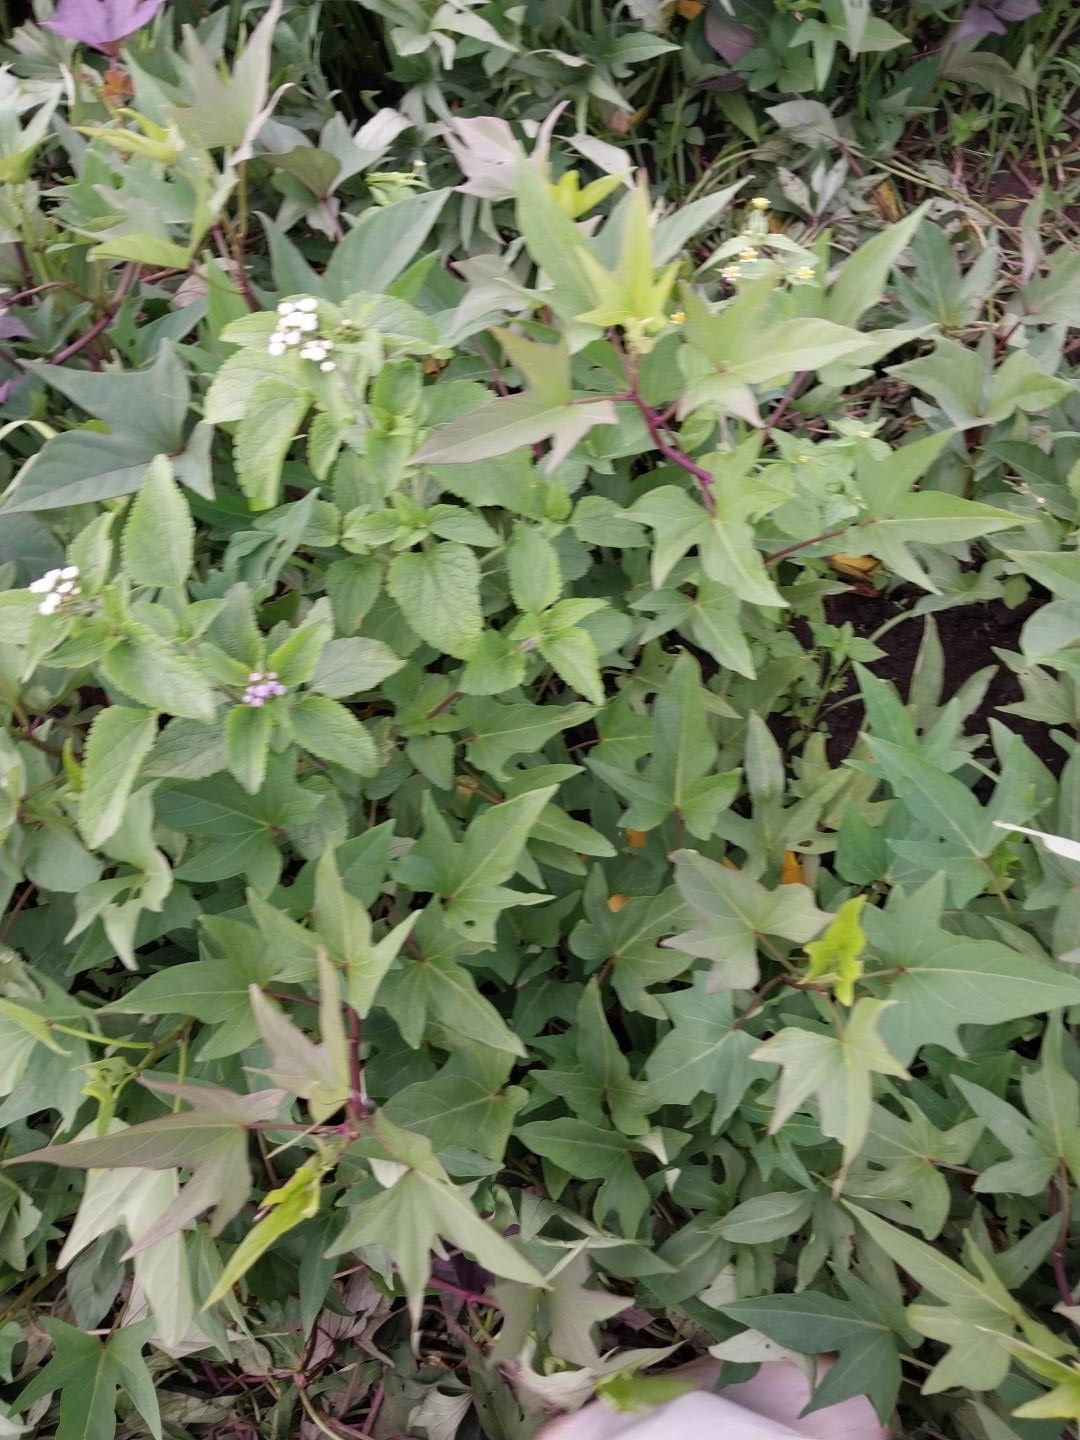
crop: sweet potato
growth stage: vegetative
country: Tanzania
